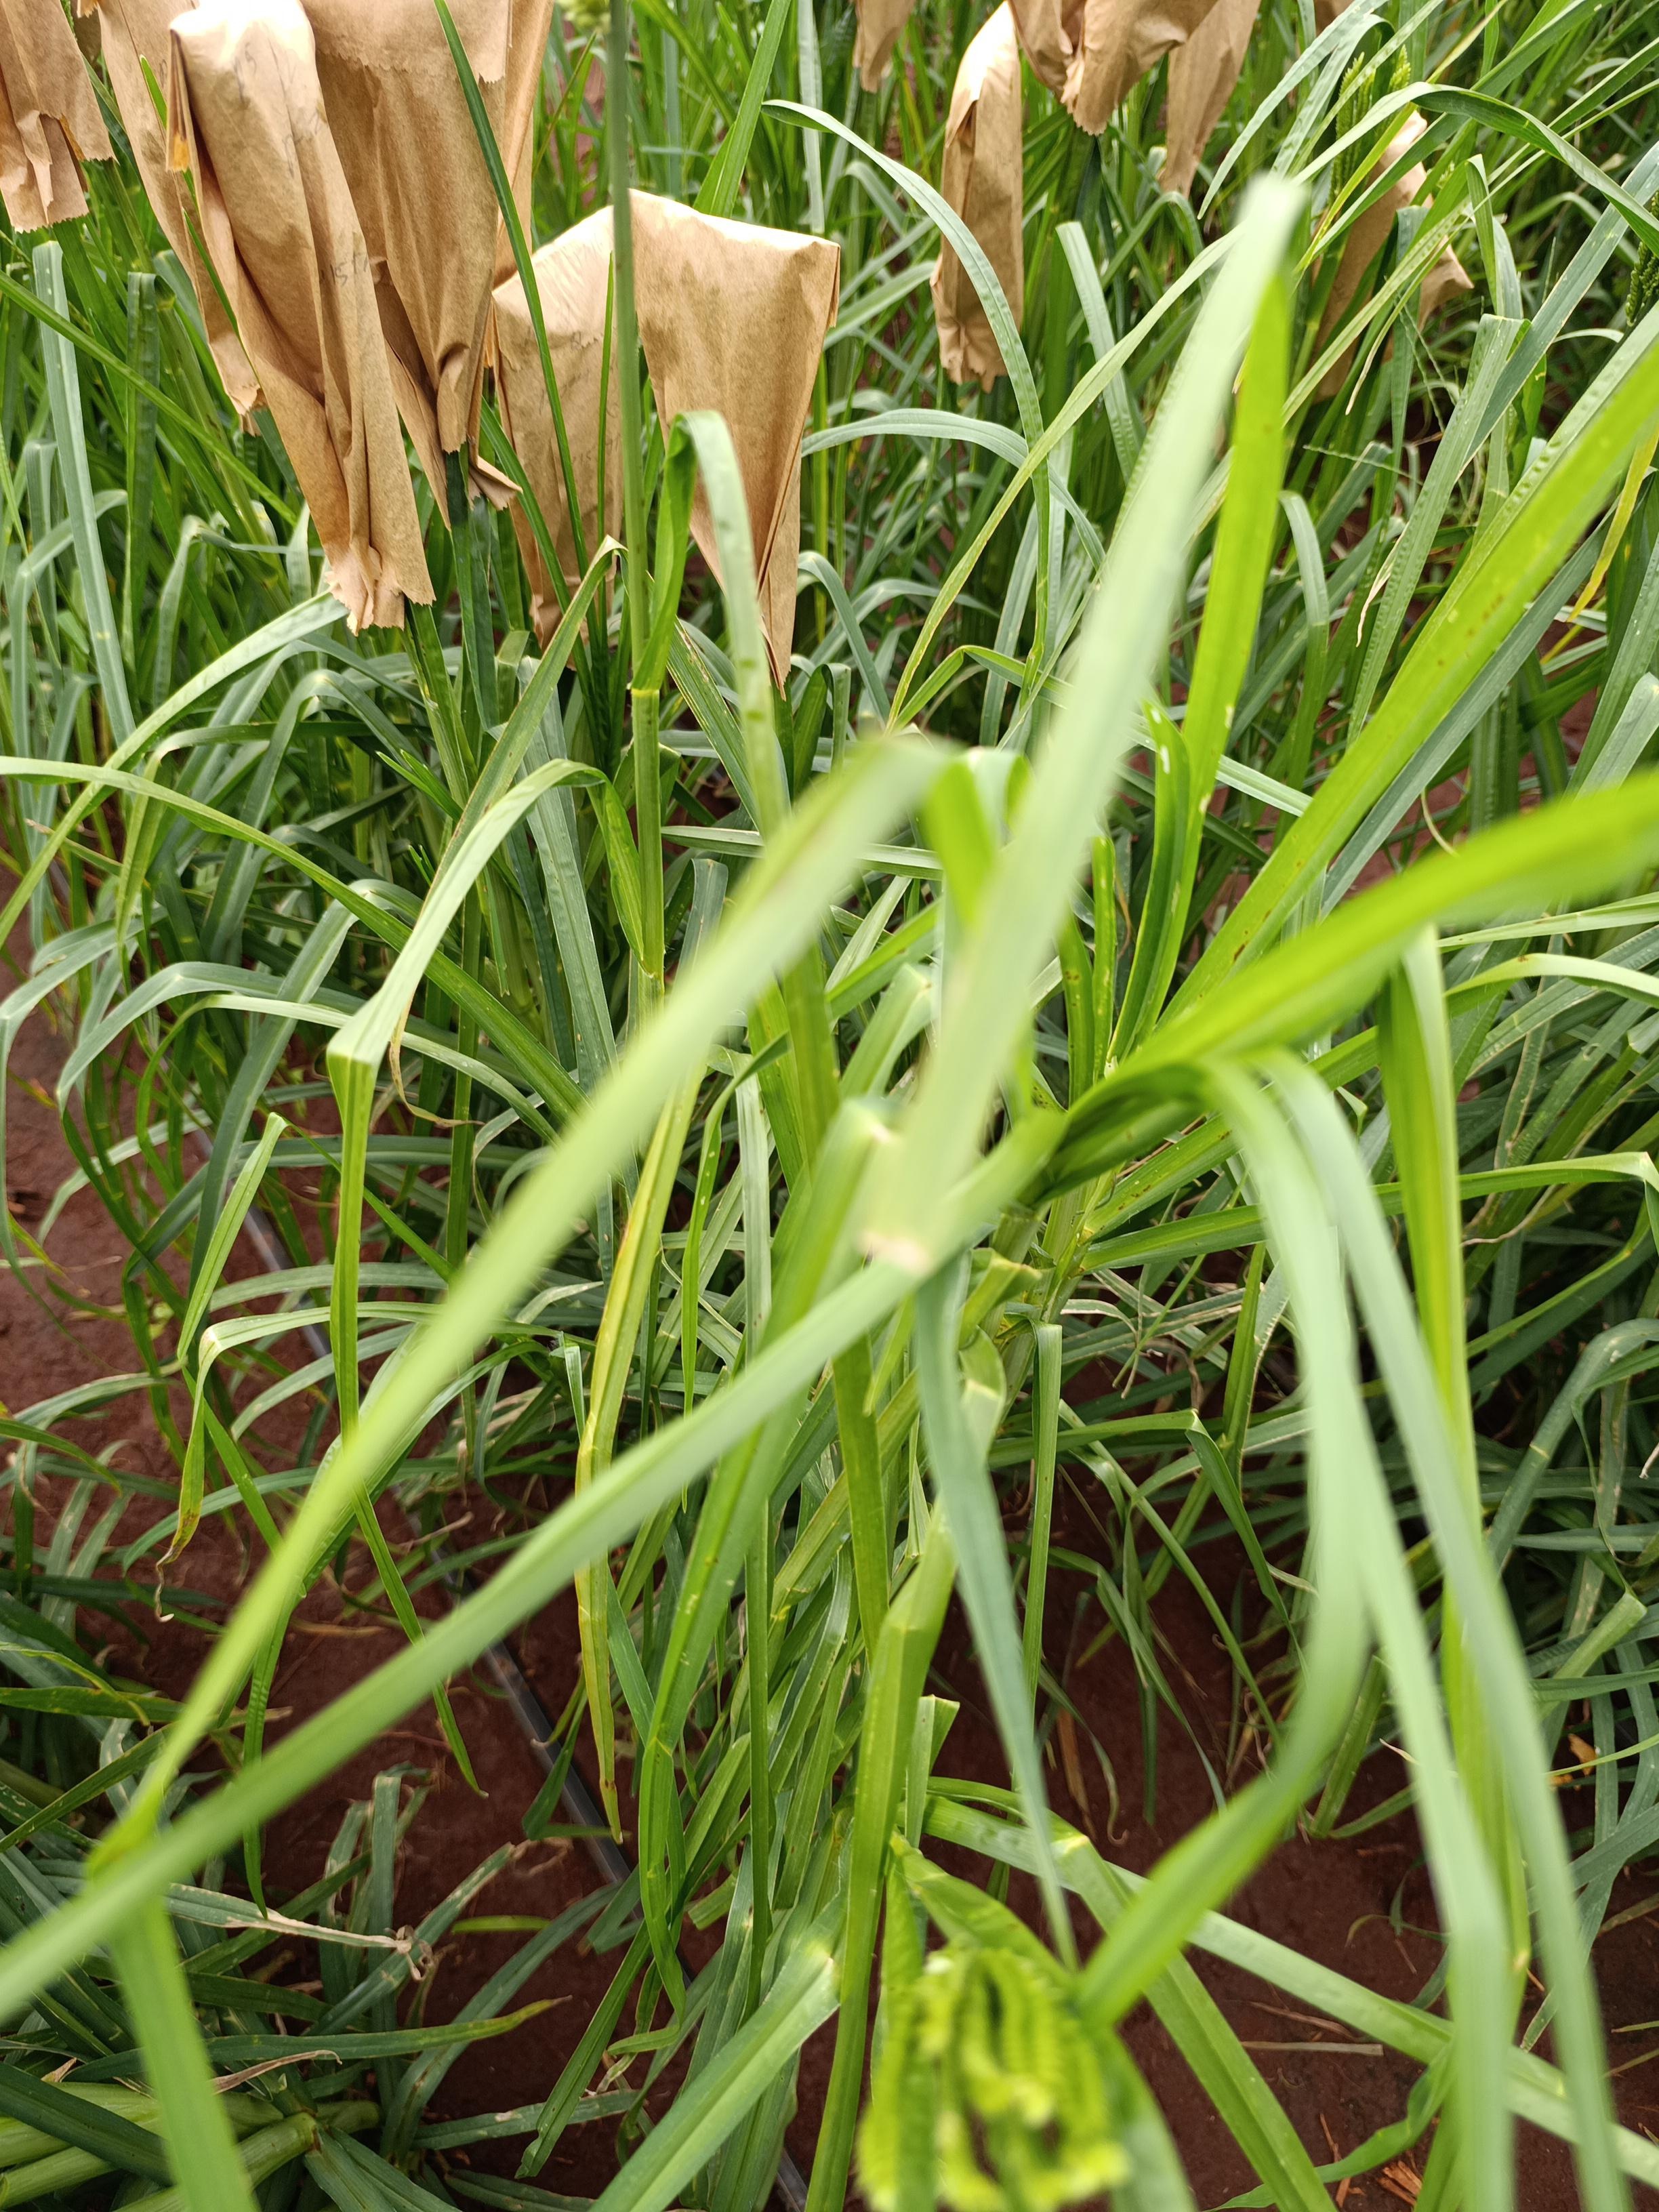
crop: finger millet
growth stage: flowering
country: Kenya
